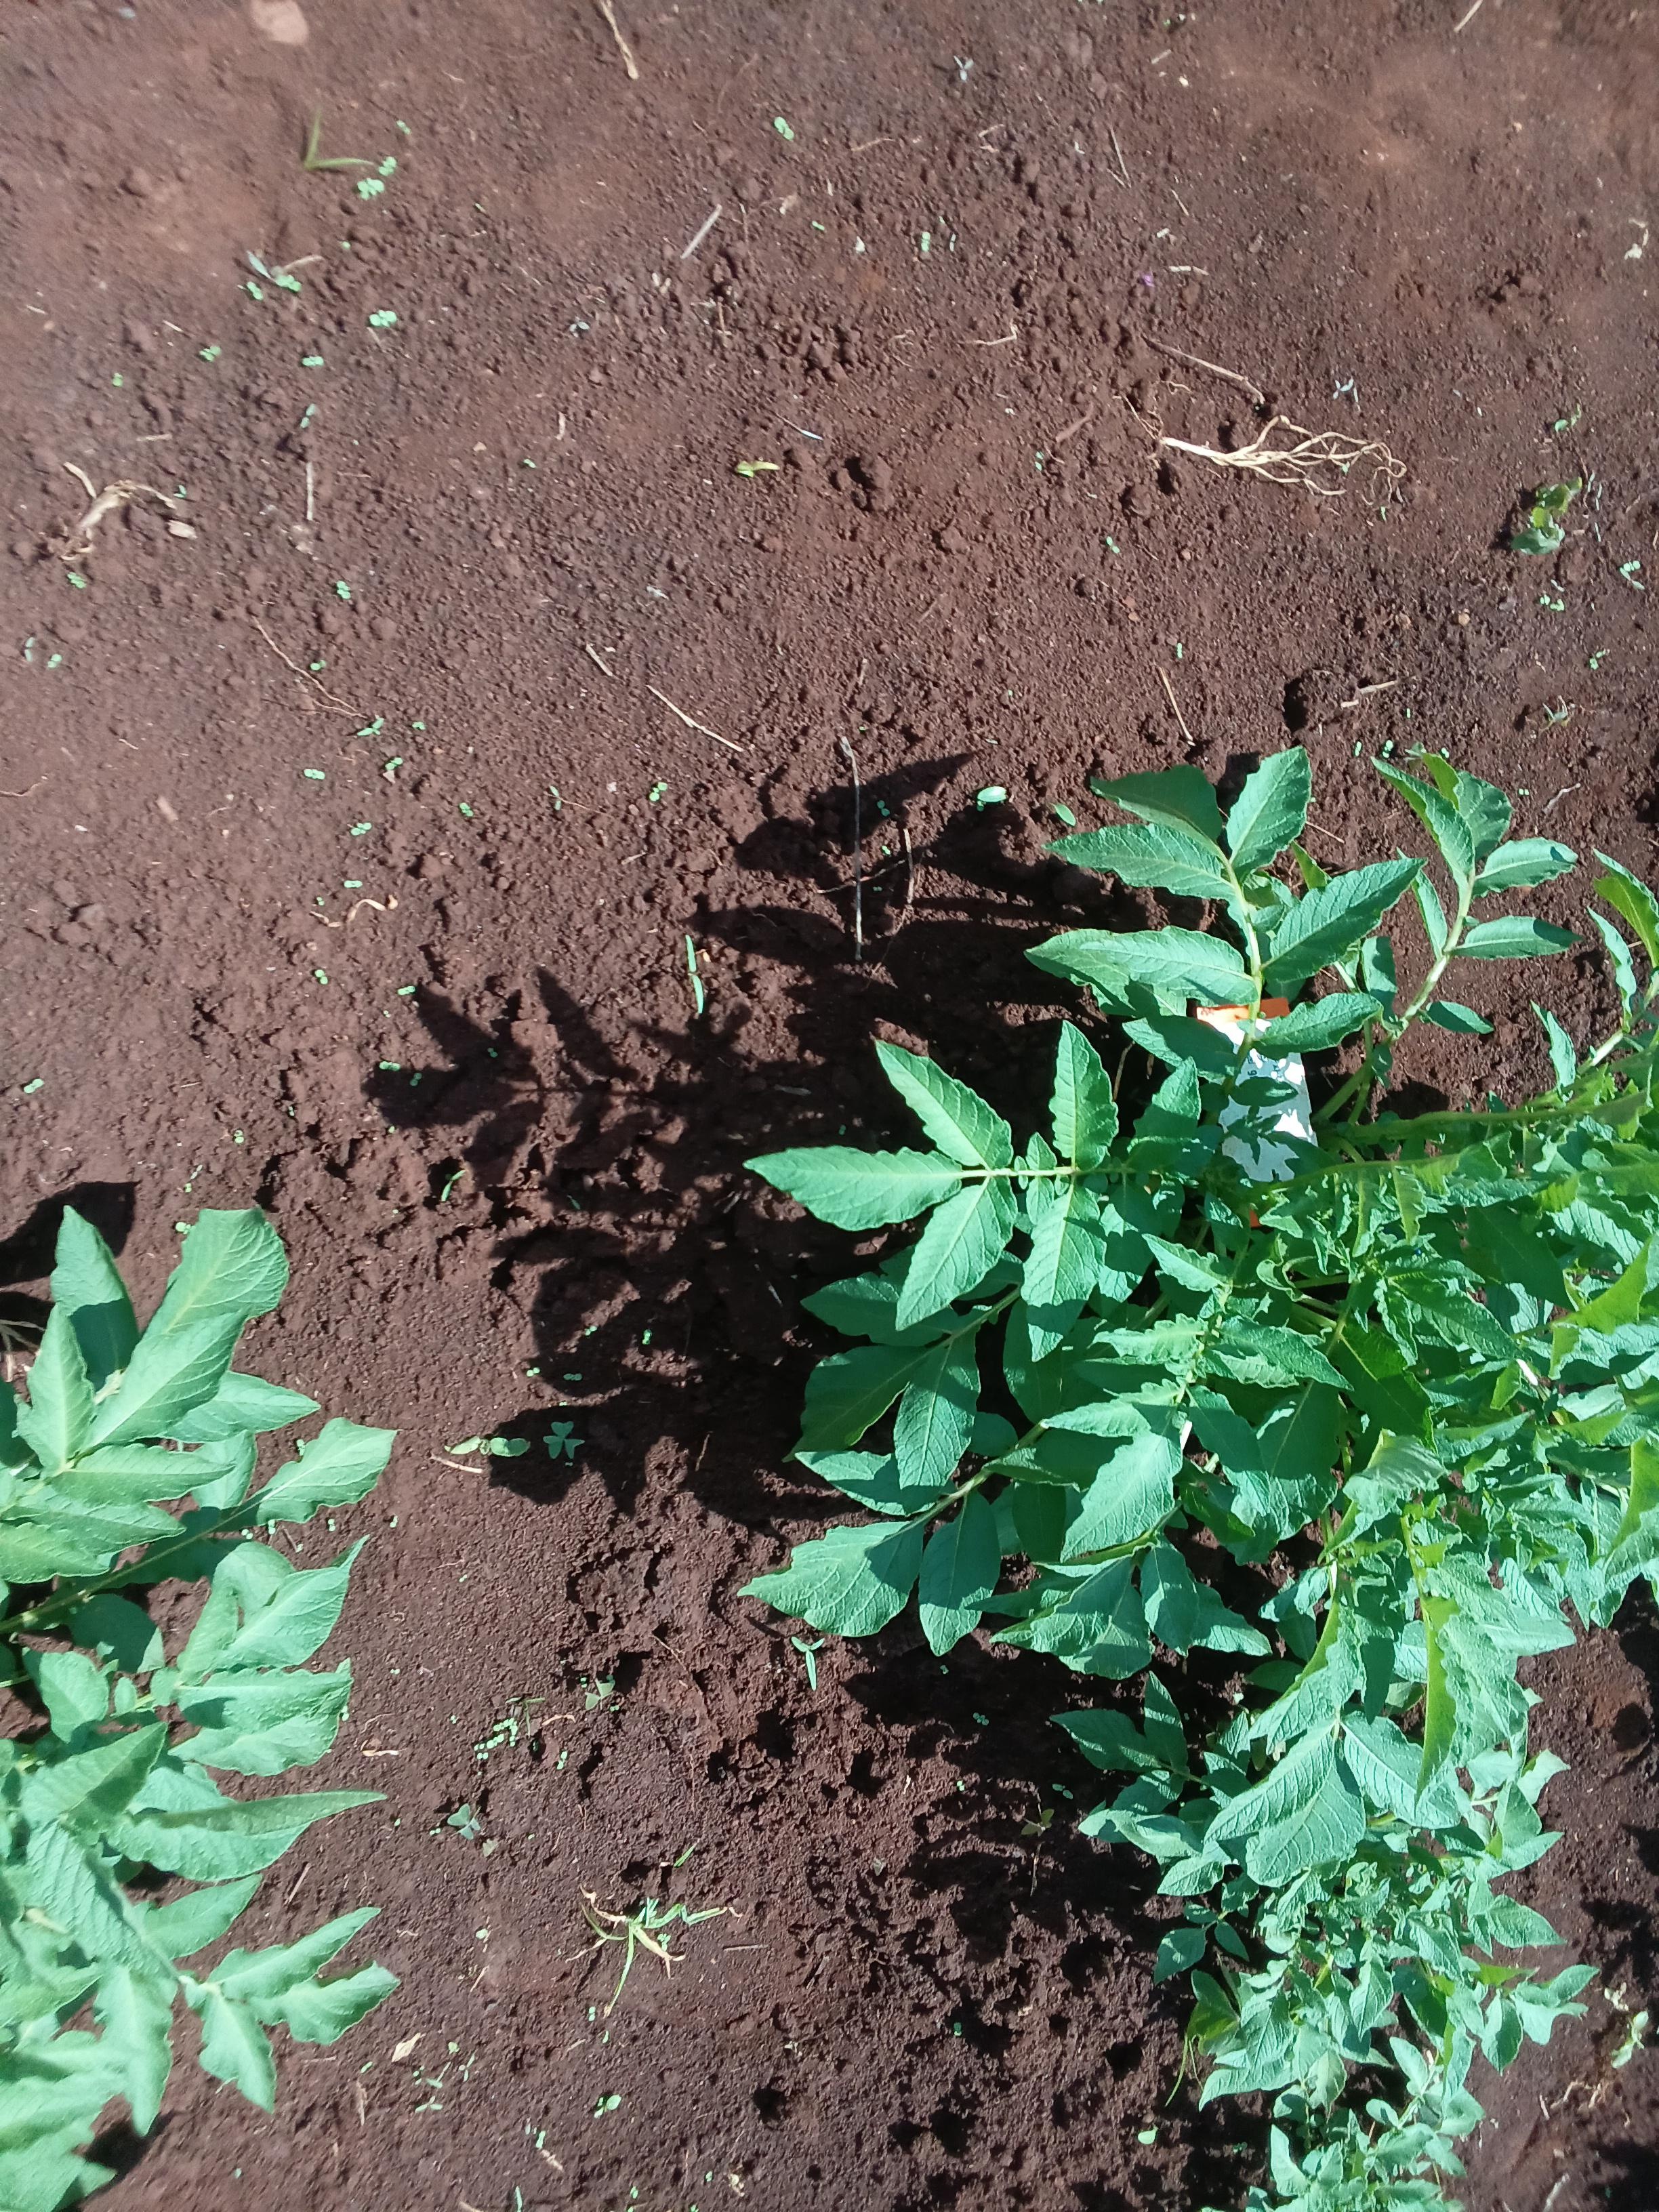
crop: potato
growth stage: vegetative
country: Kenya
